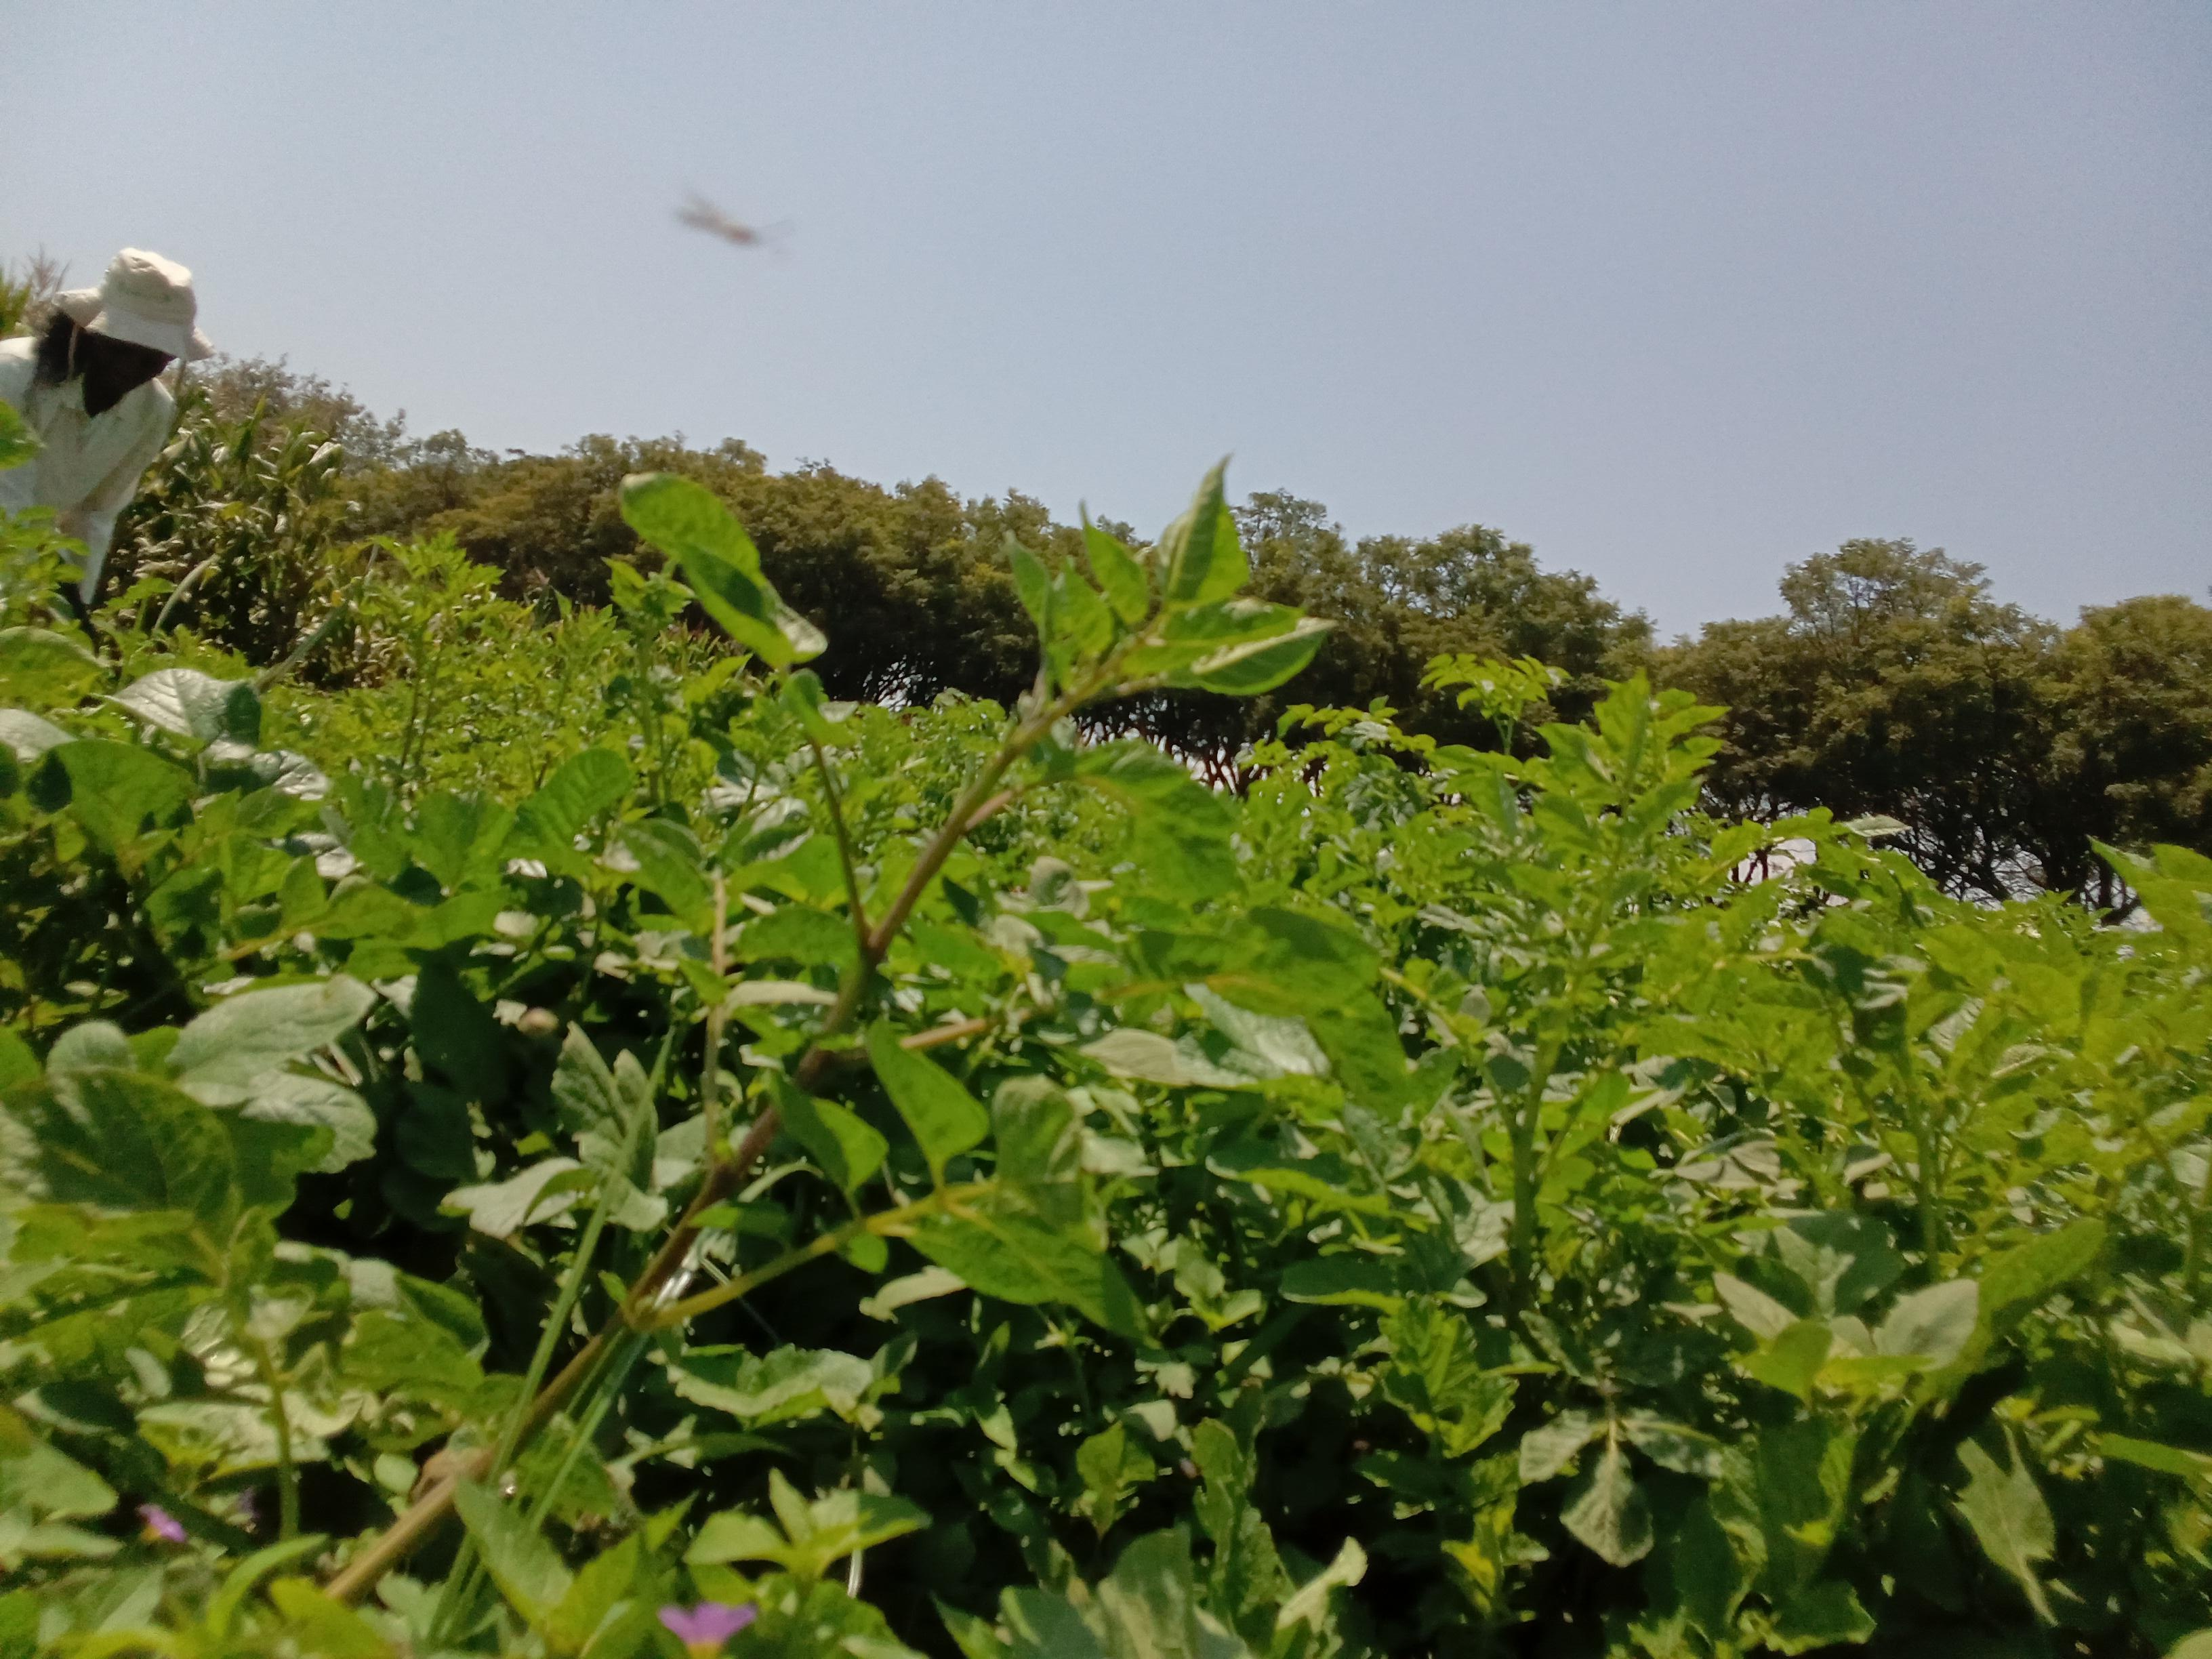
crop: potato
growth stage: flowering
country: Kenya
